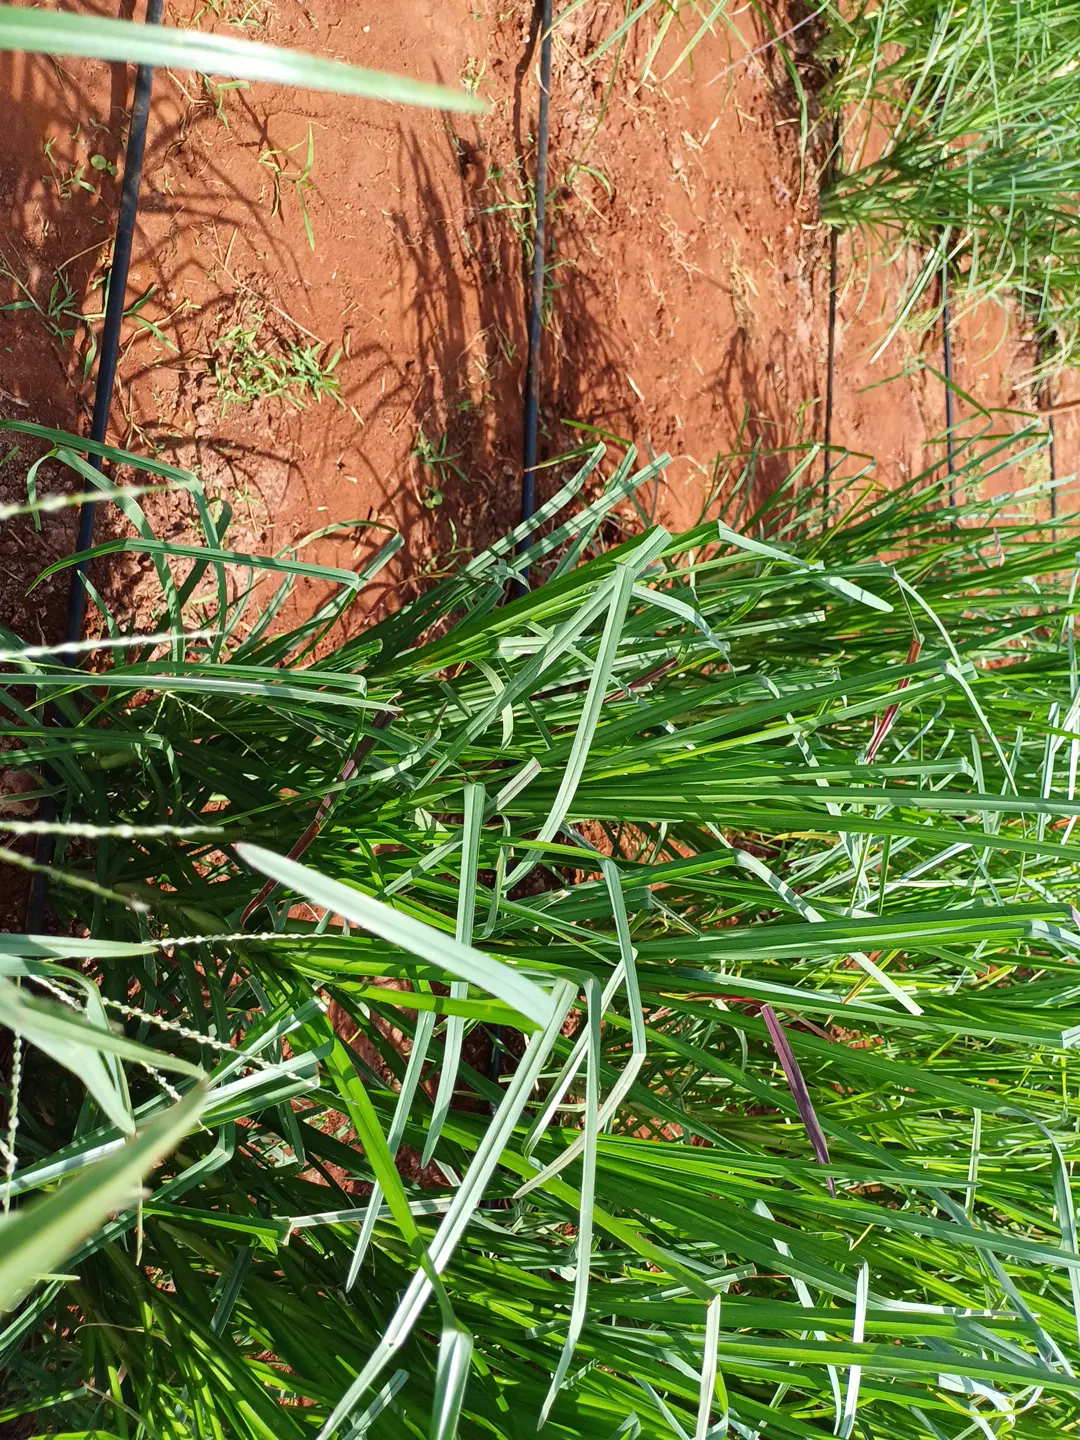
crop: finger millet
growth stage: flowering
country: Kenya
